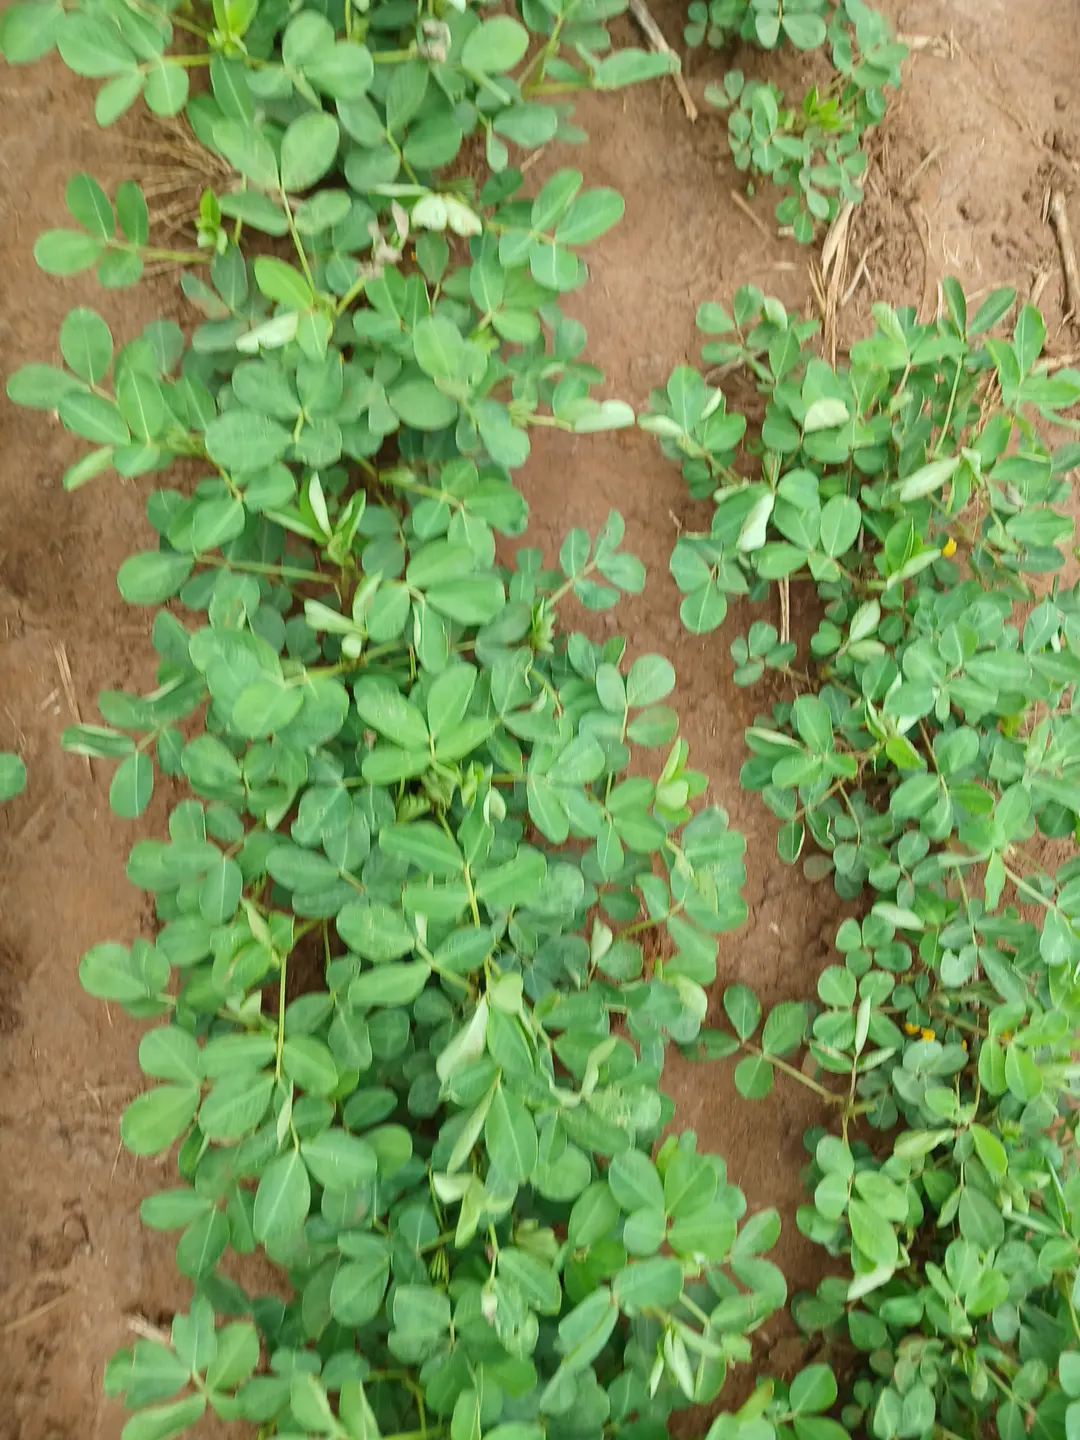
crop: groundnut
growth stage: flowering
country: Kenya
